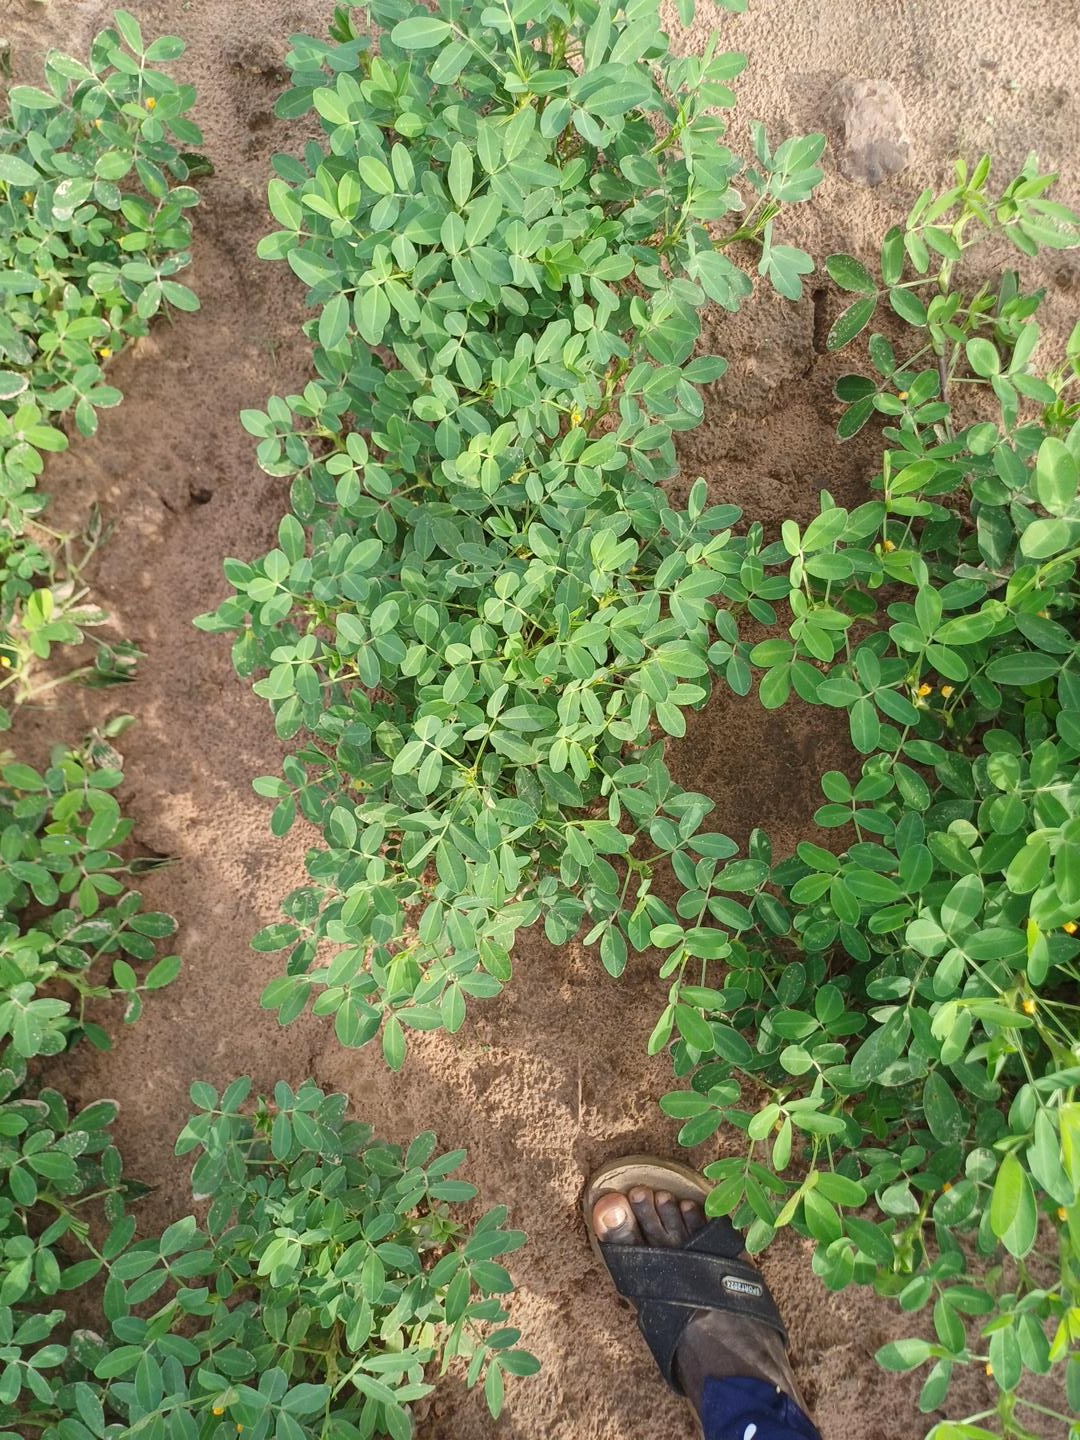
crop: groundnut
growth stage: flowering
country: Senegal
